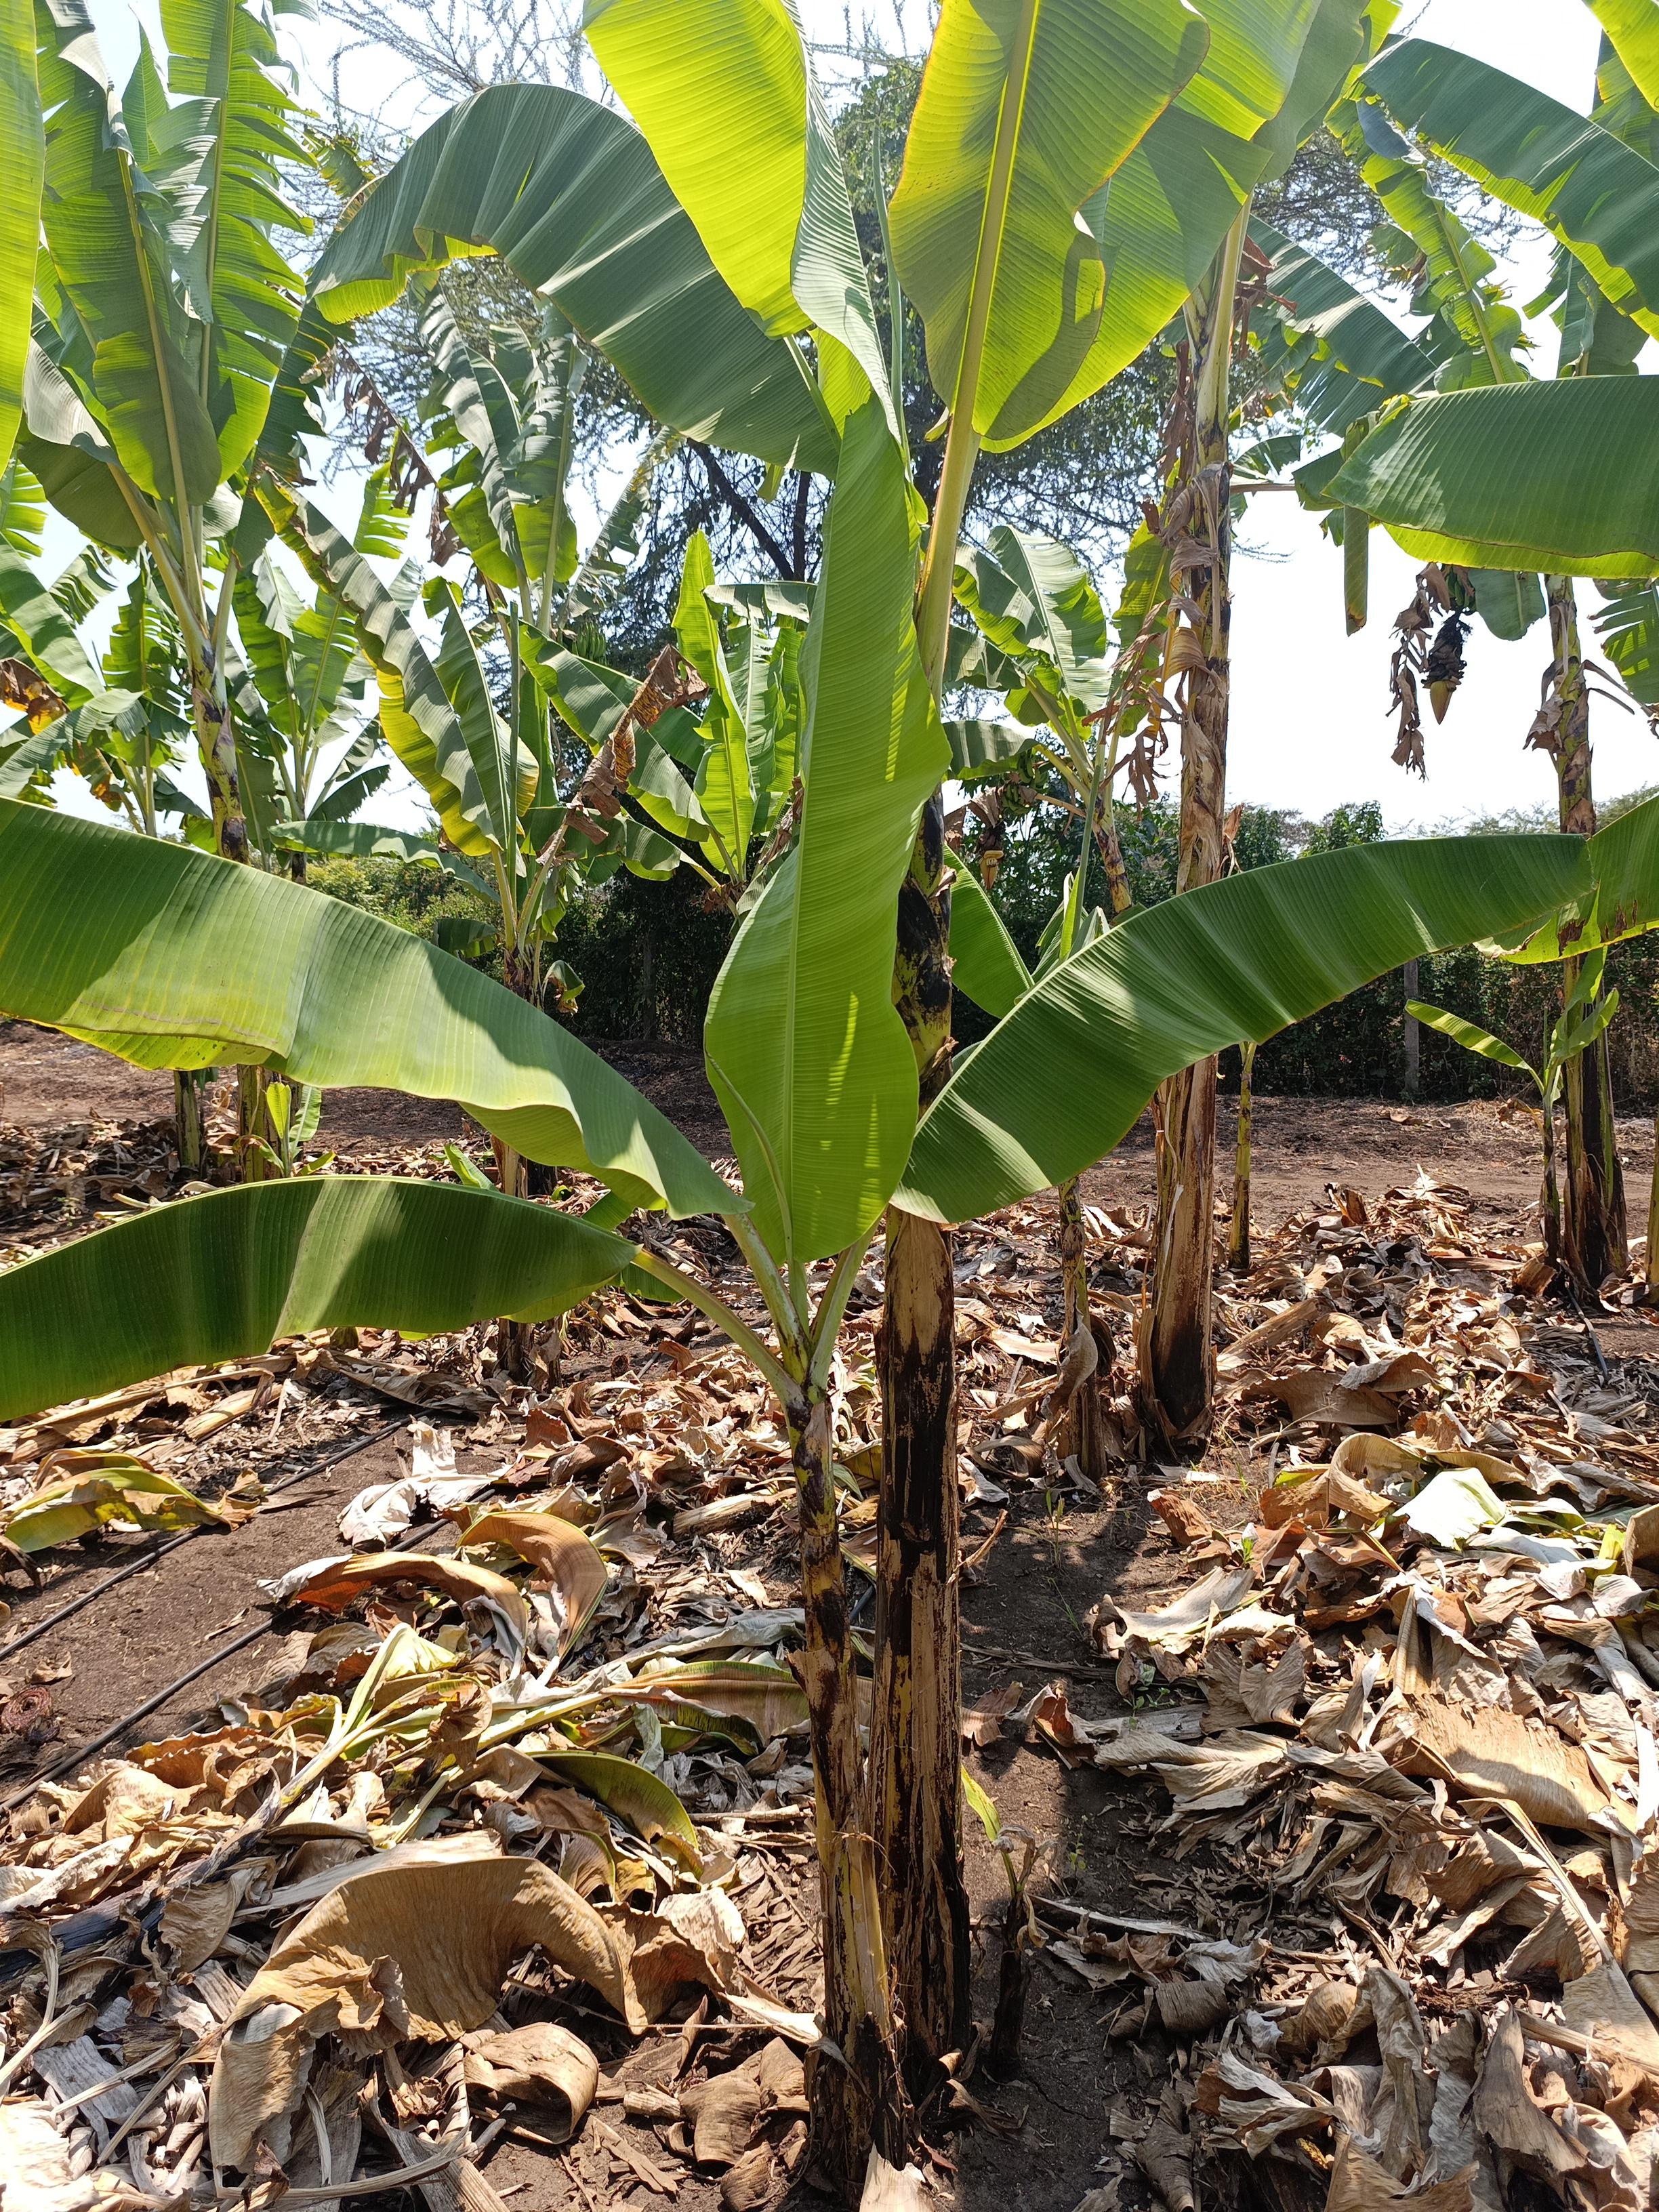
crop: banana
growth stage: vegetative
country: Tanzania
